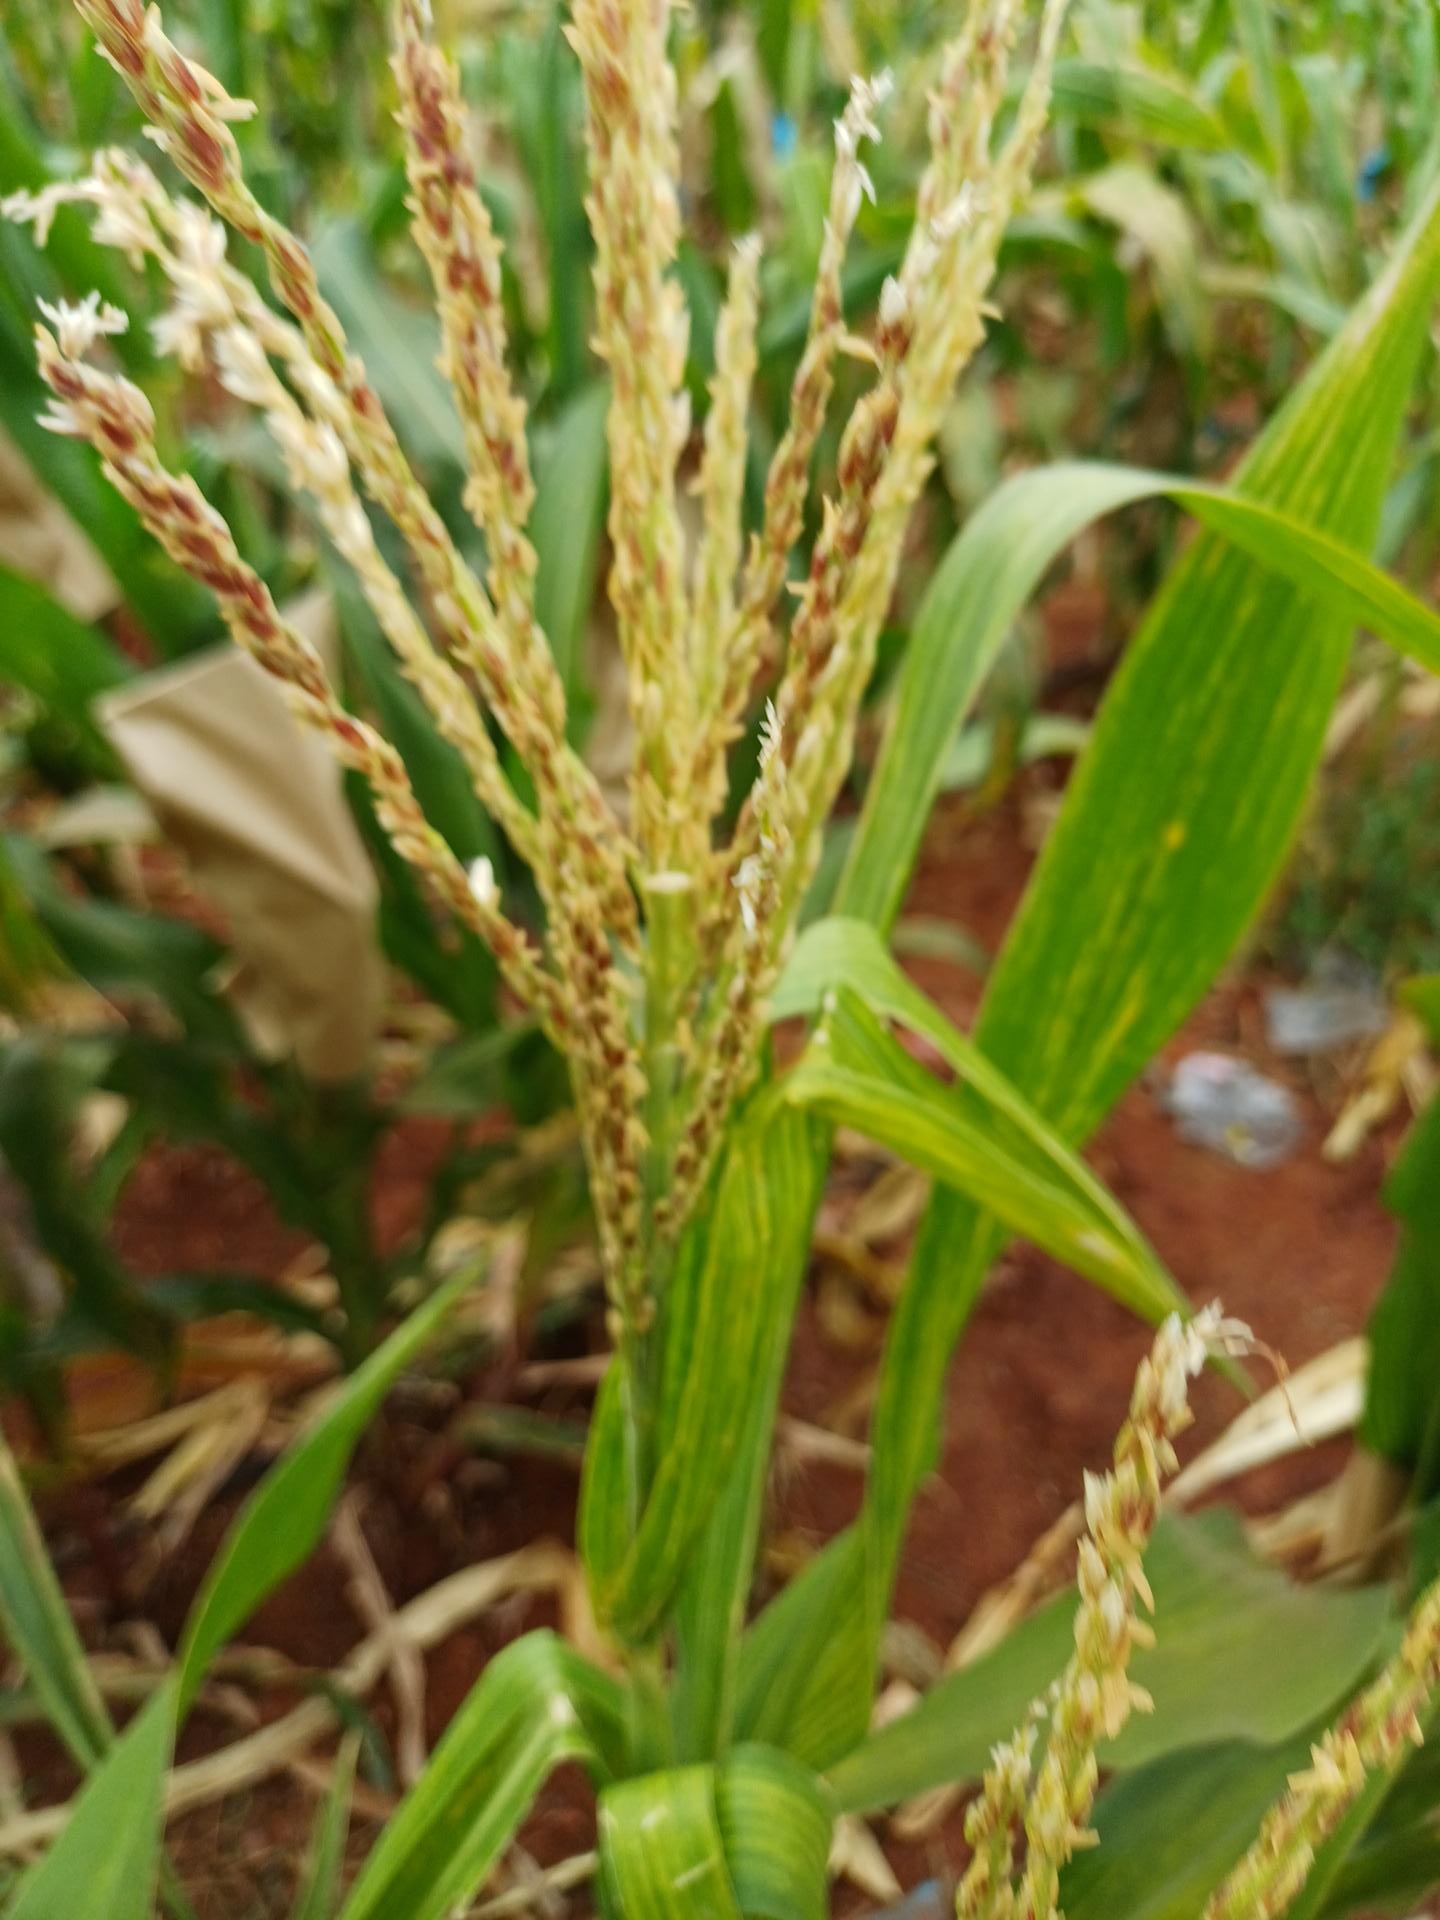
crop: maize
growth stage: flowering
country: Kenya
